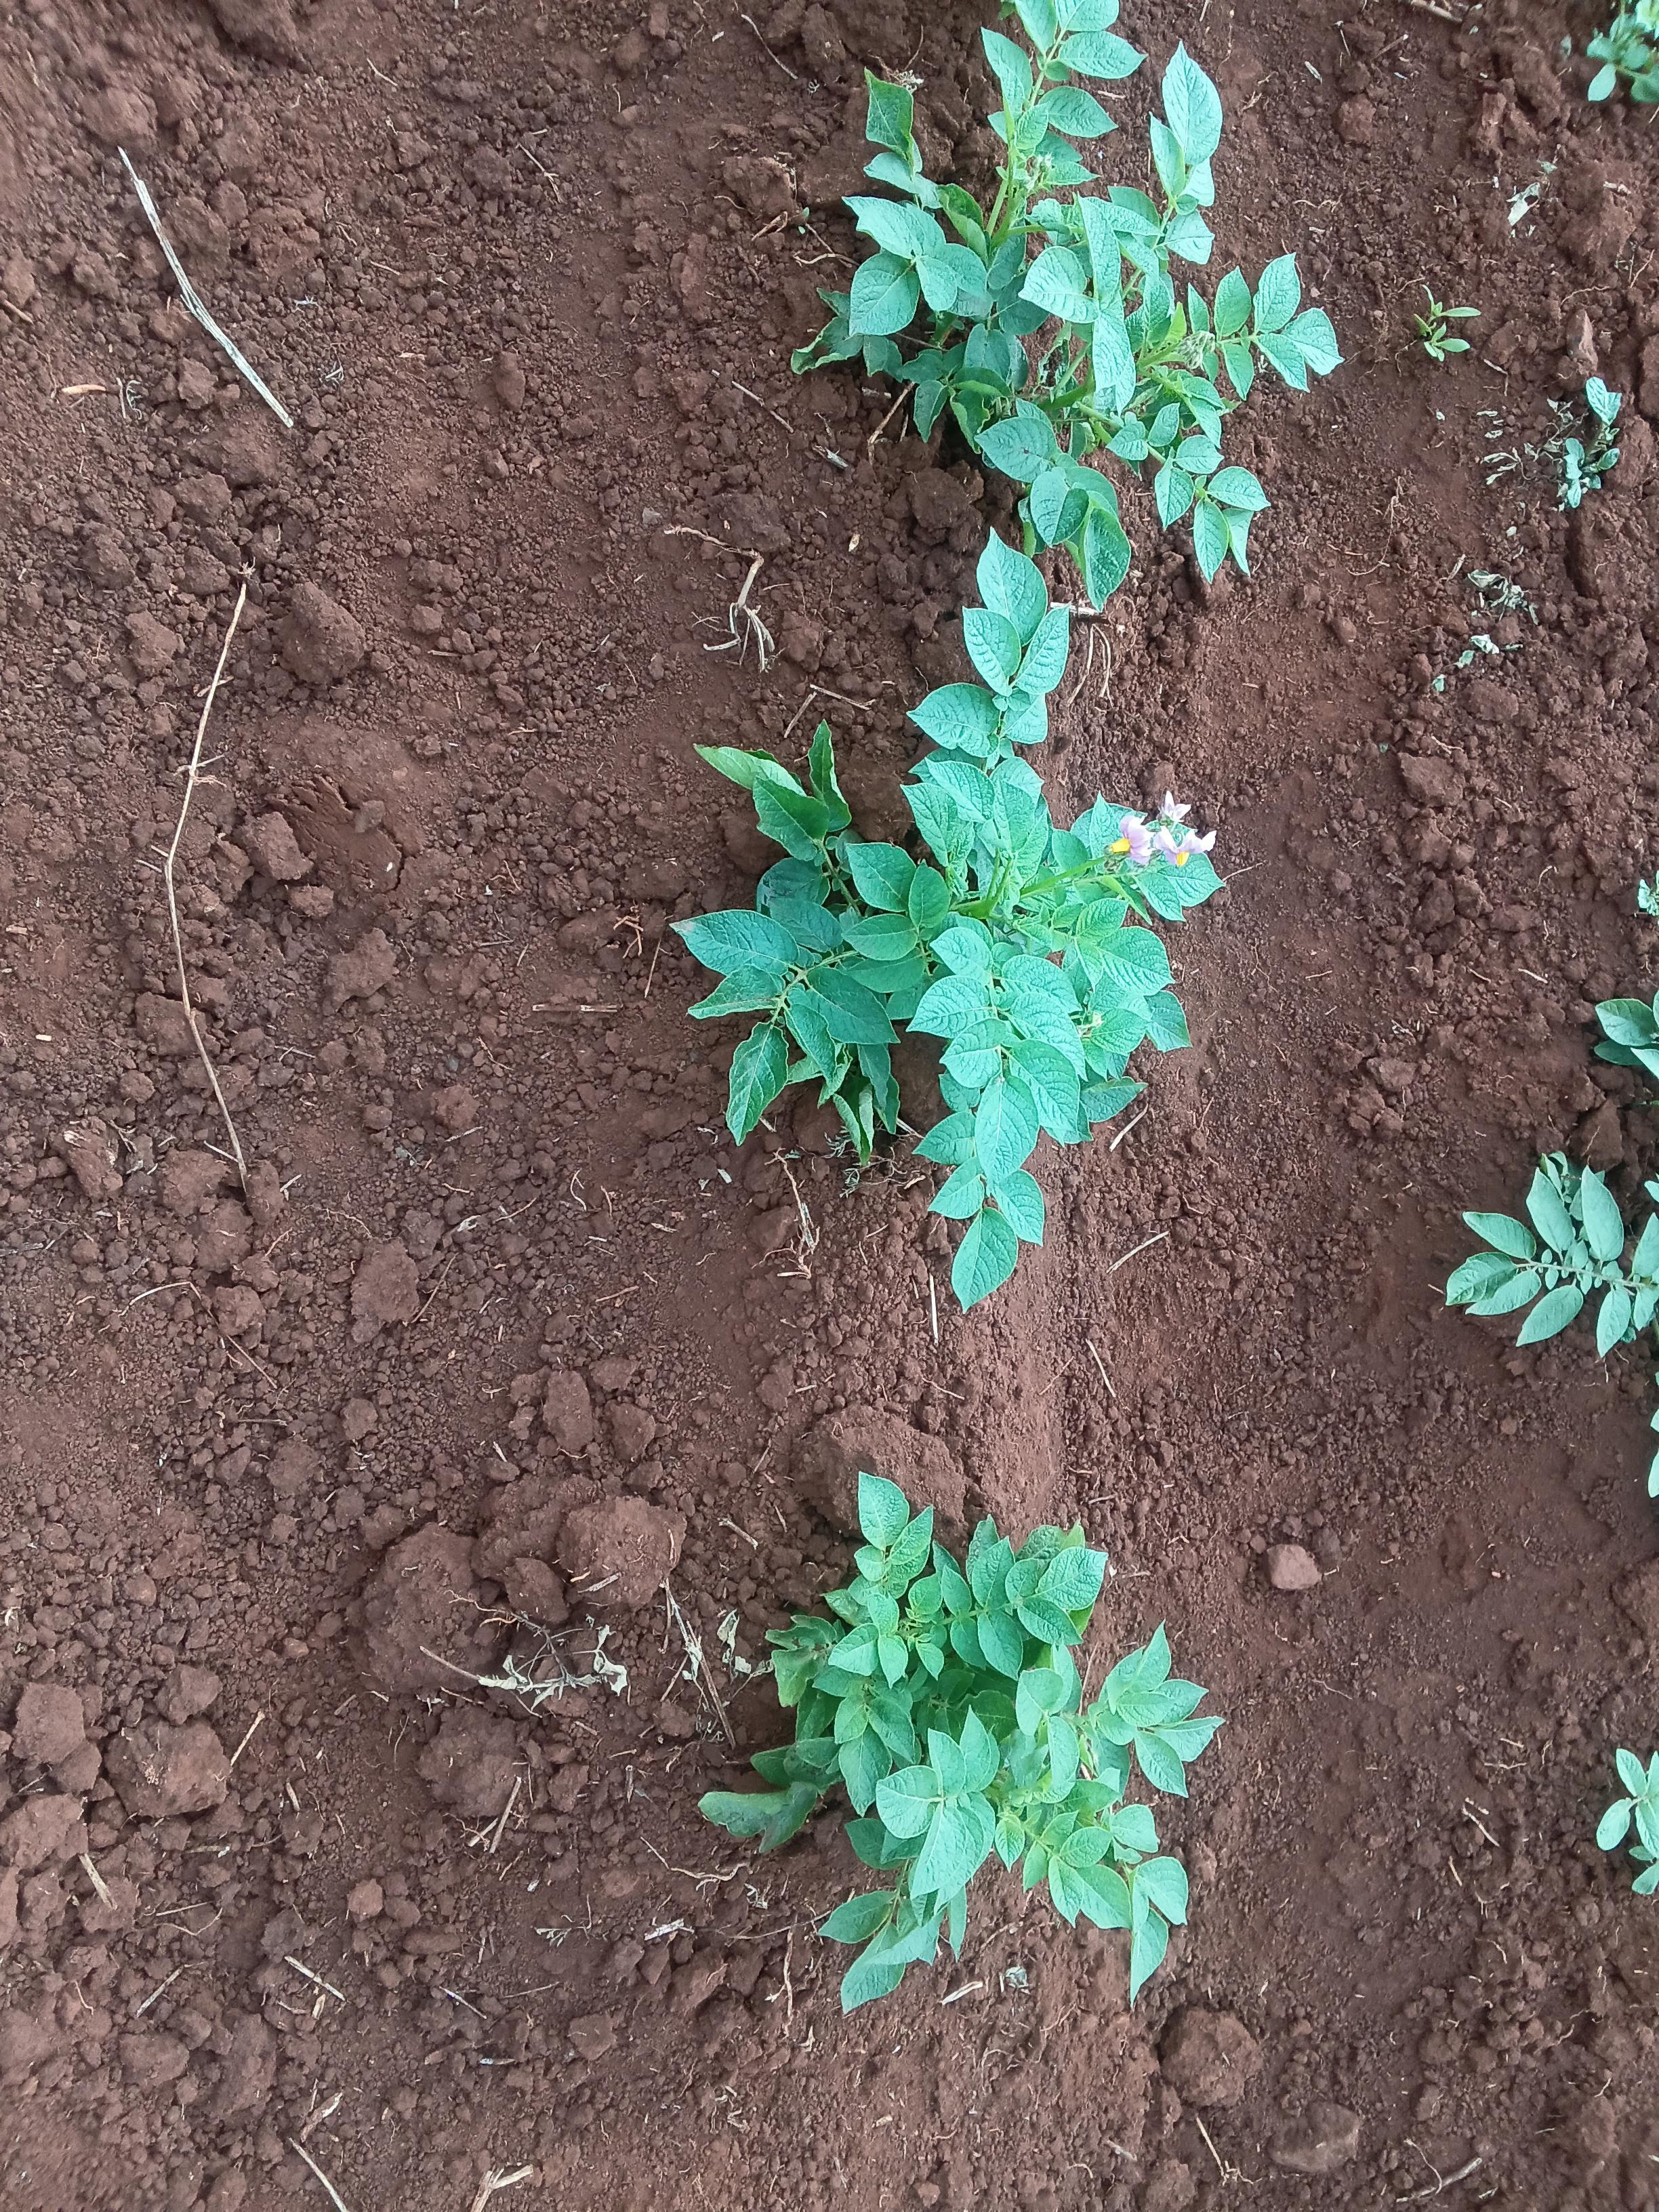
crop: potato
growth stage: vegetative
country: Kenya
